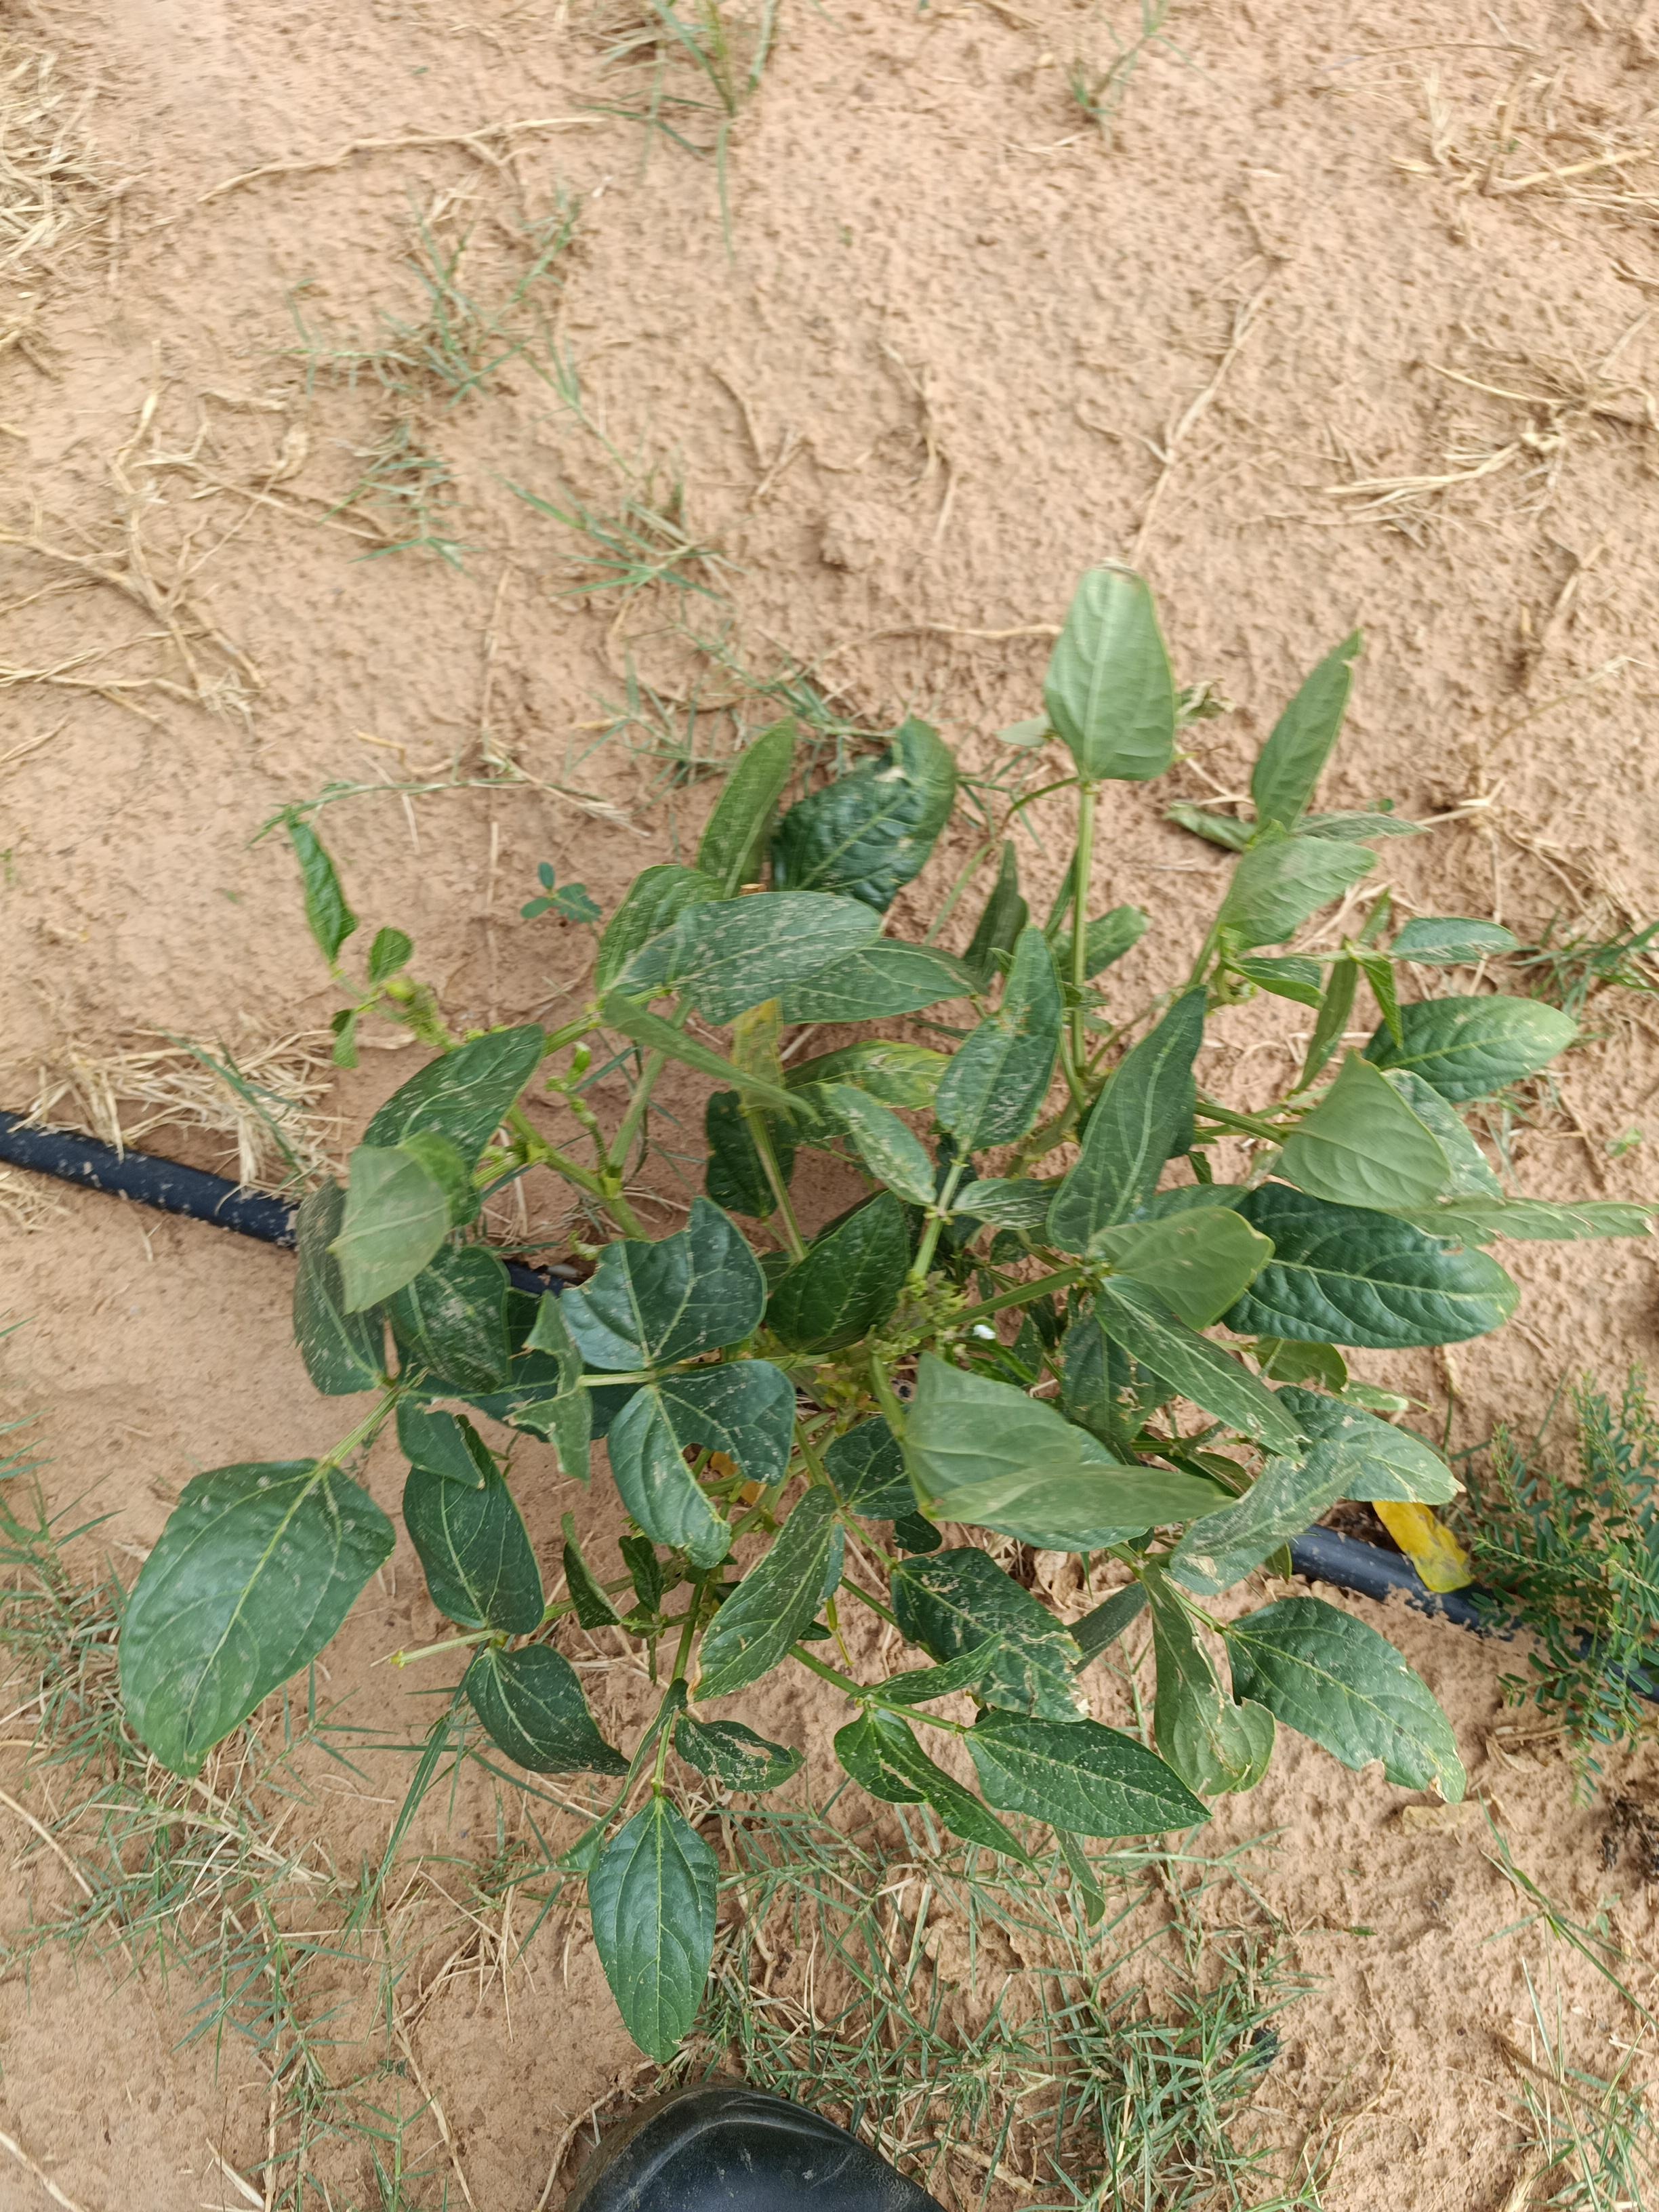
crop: cowpea
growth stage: vegetative
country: Nigeria
